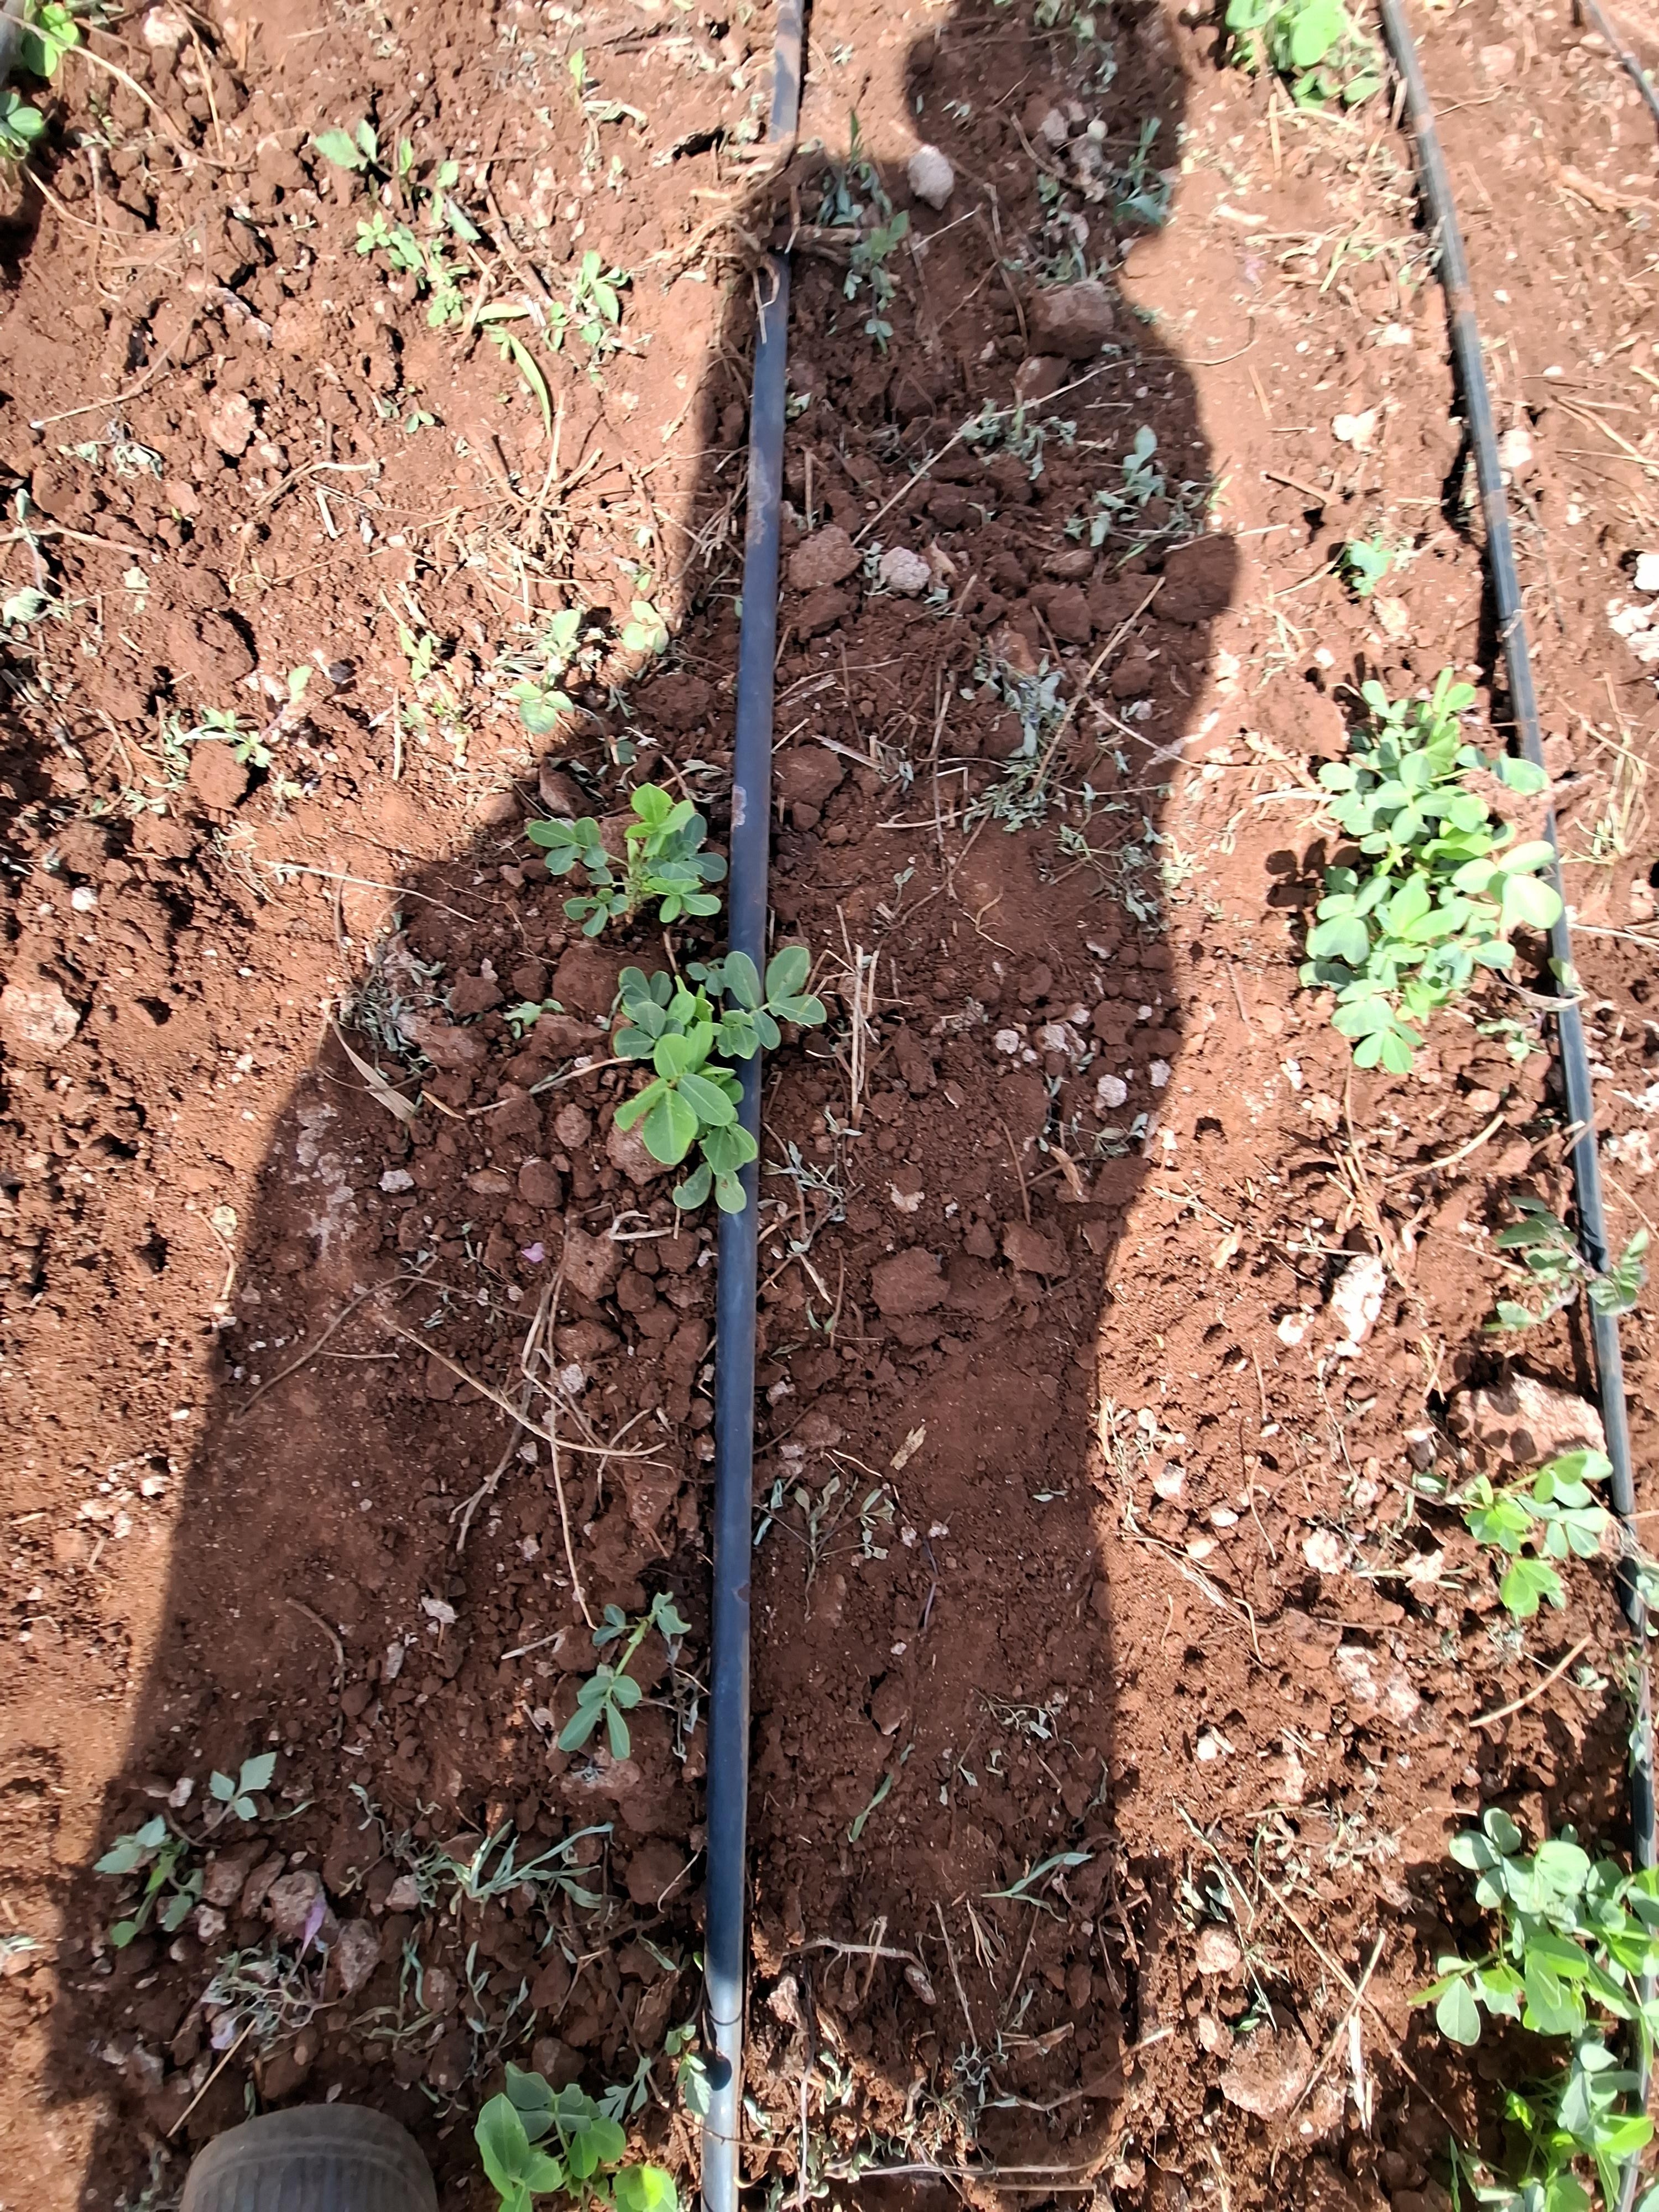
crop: groundnut
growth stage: vegetative
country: Kenya
